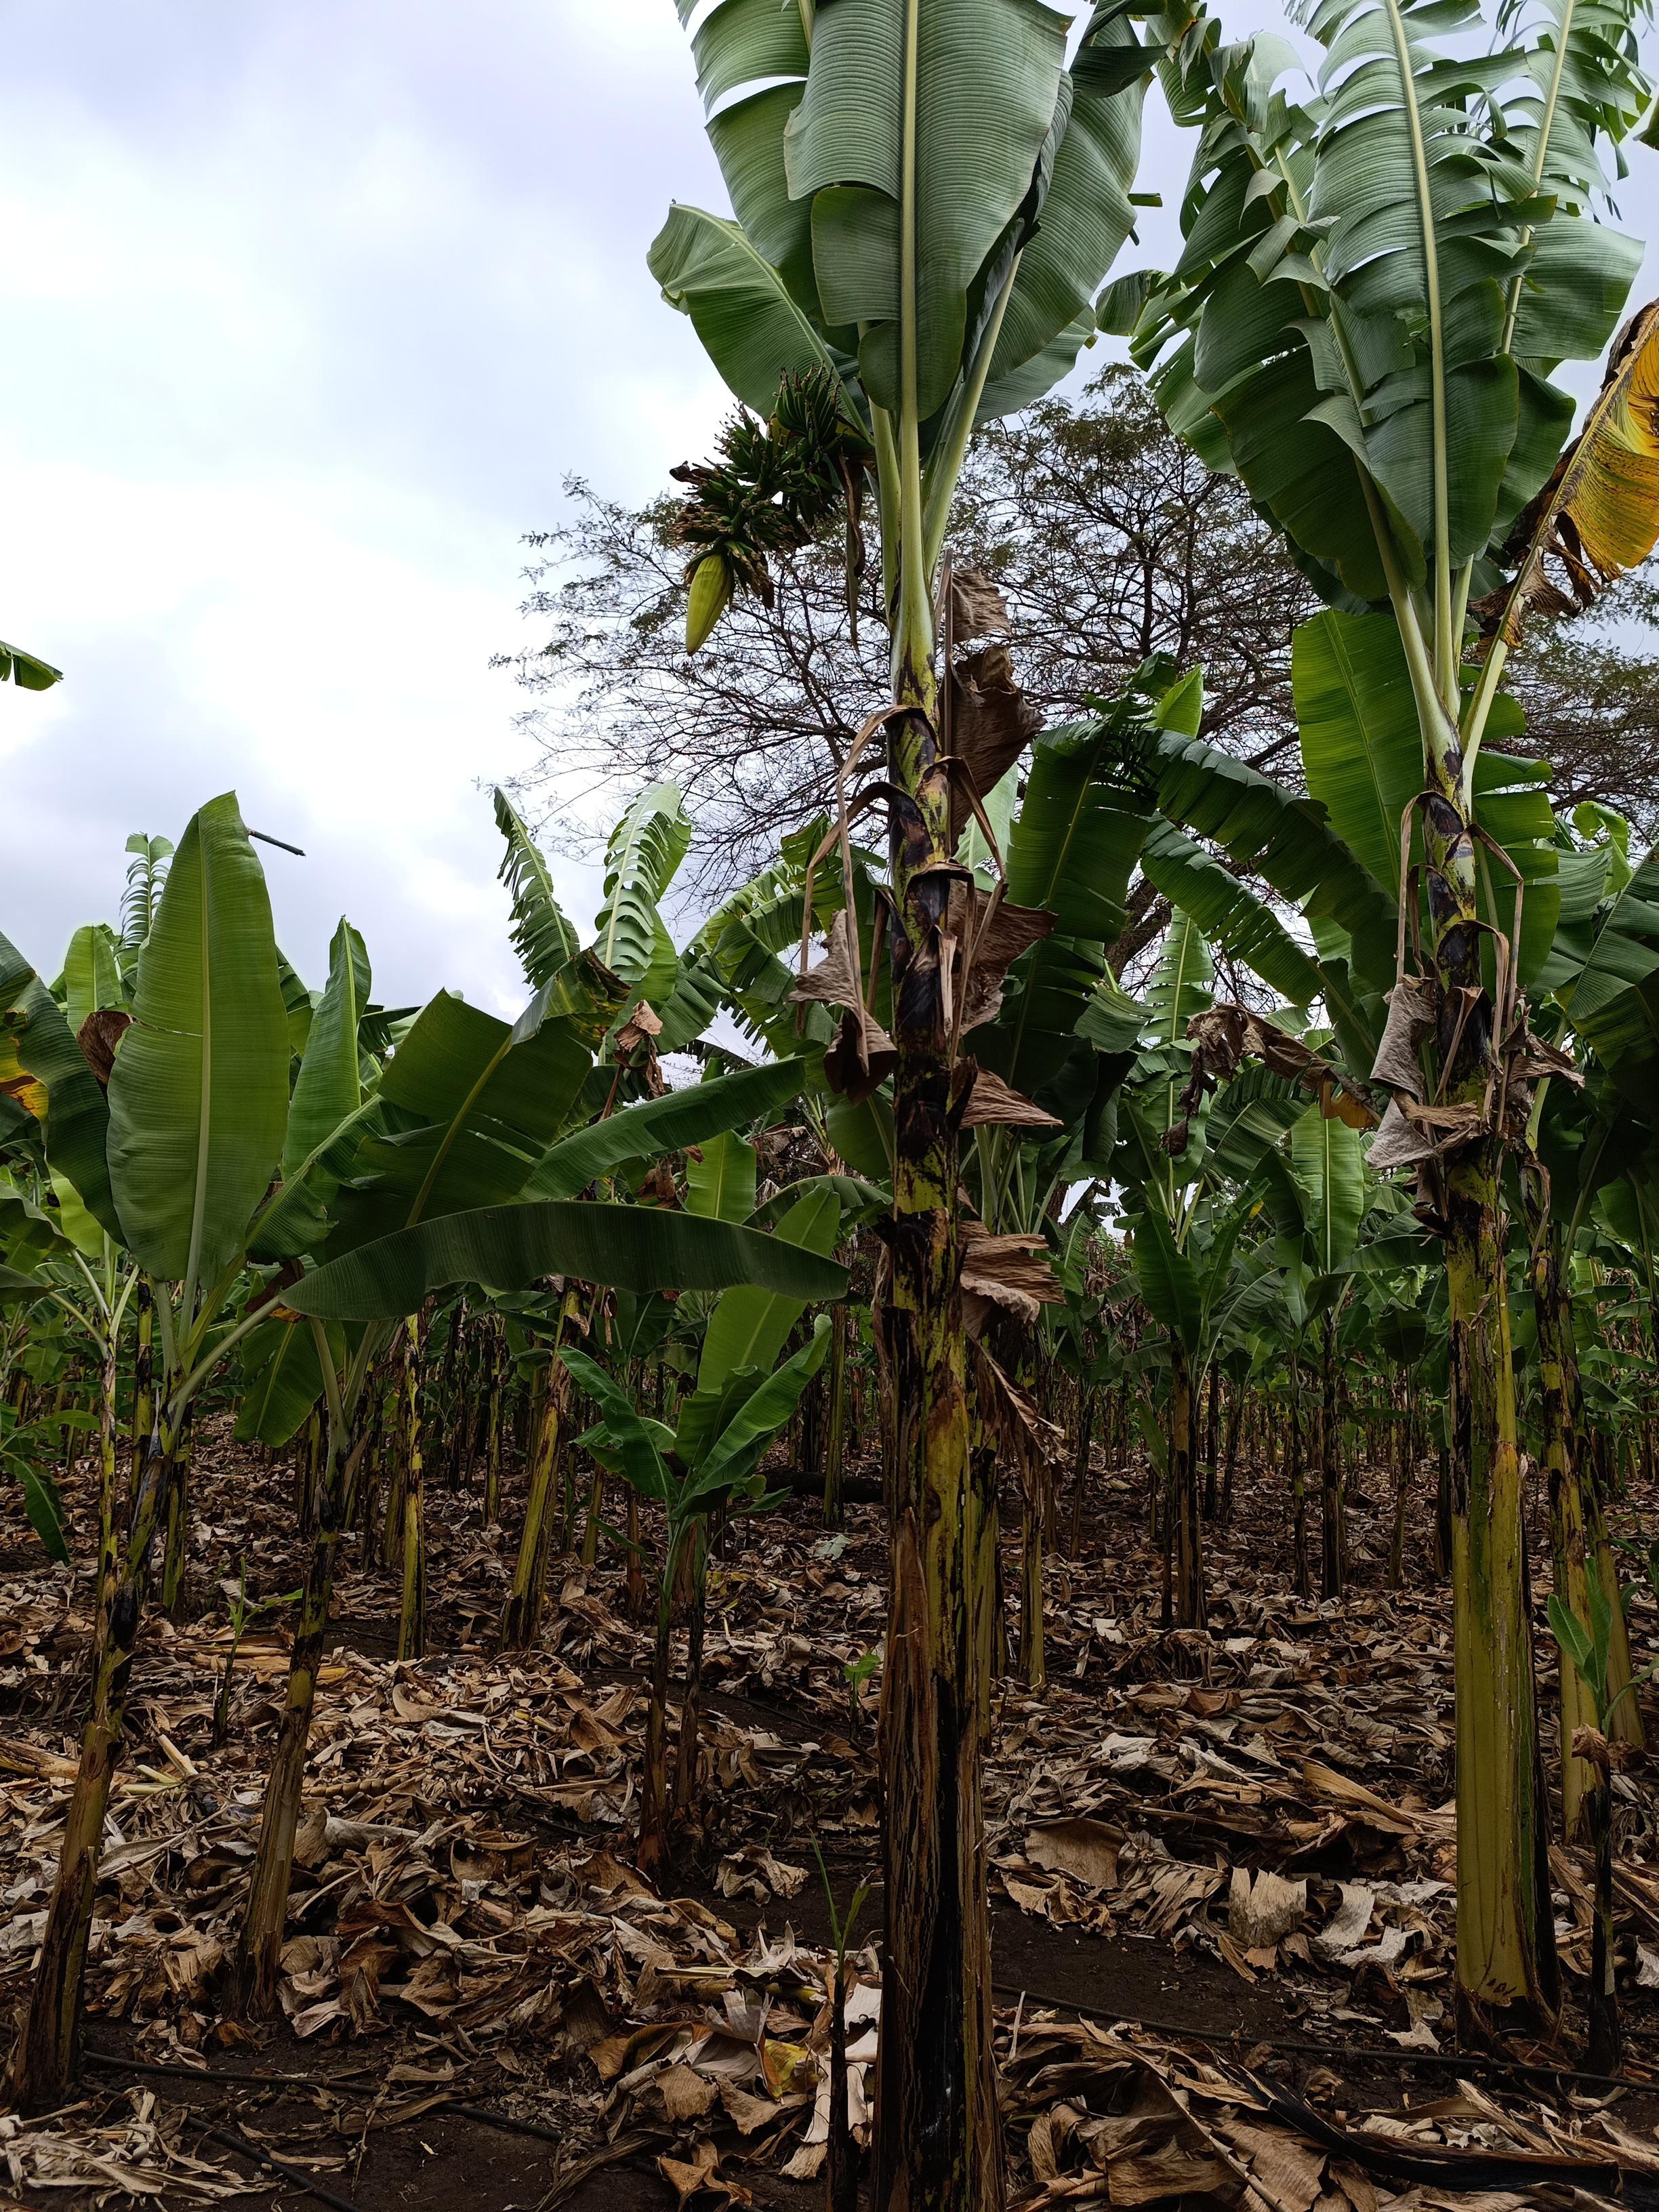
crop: banana
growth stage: development fruit
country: Tanzania
